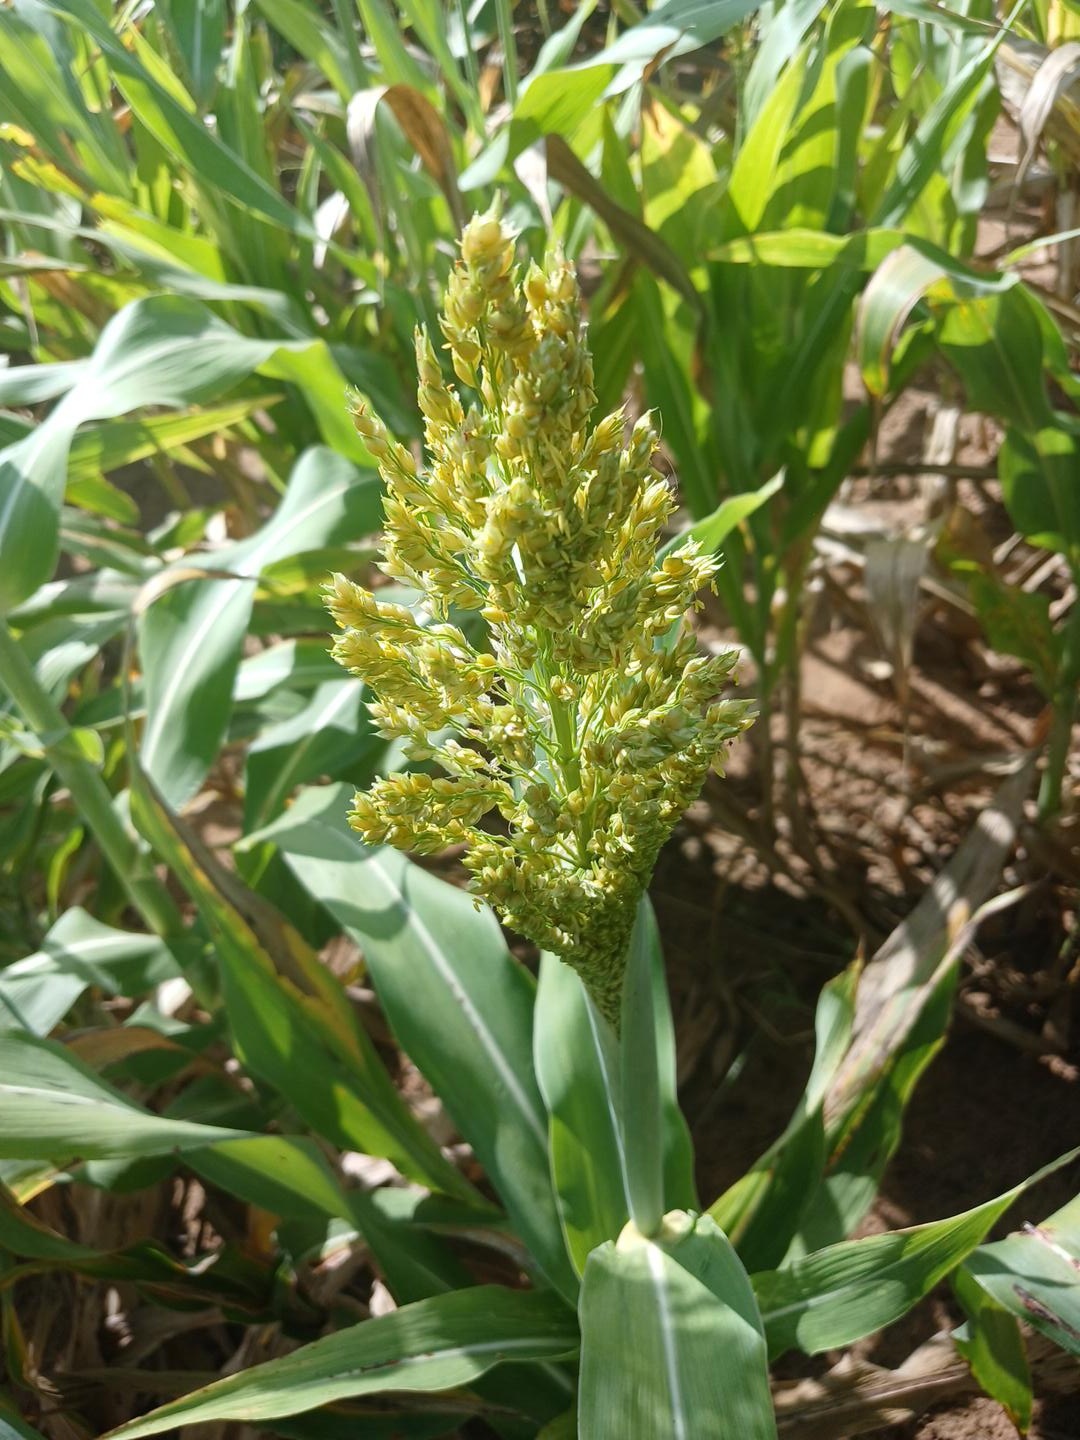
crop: sorghum
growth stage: flowering
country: Senegal
